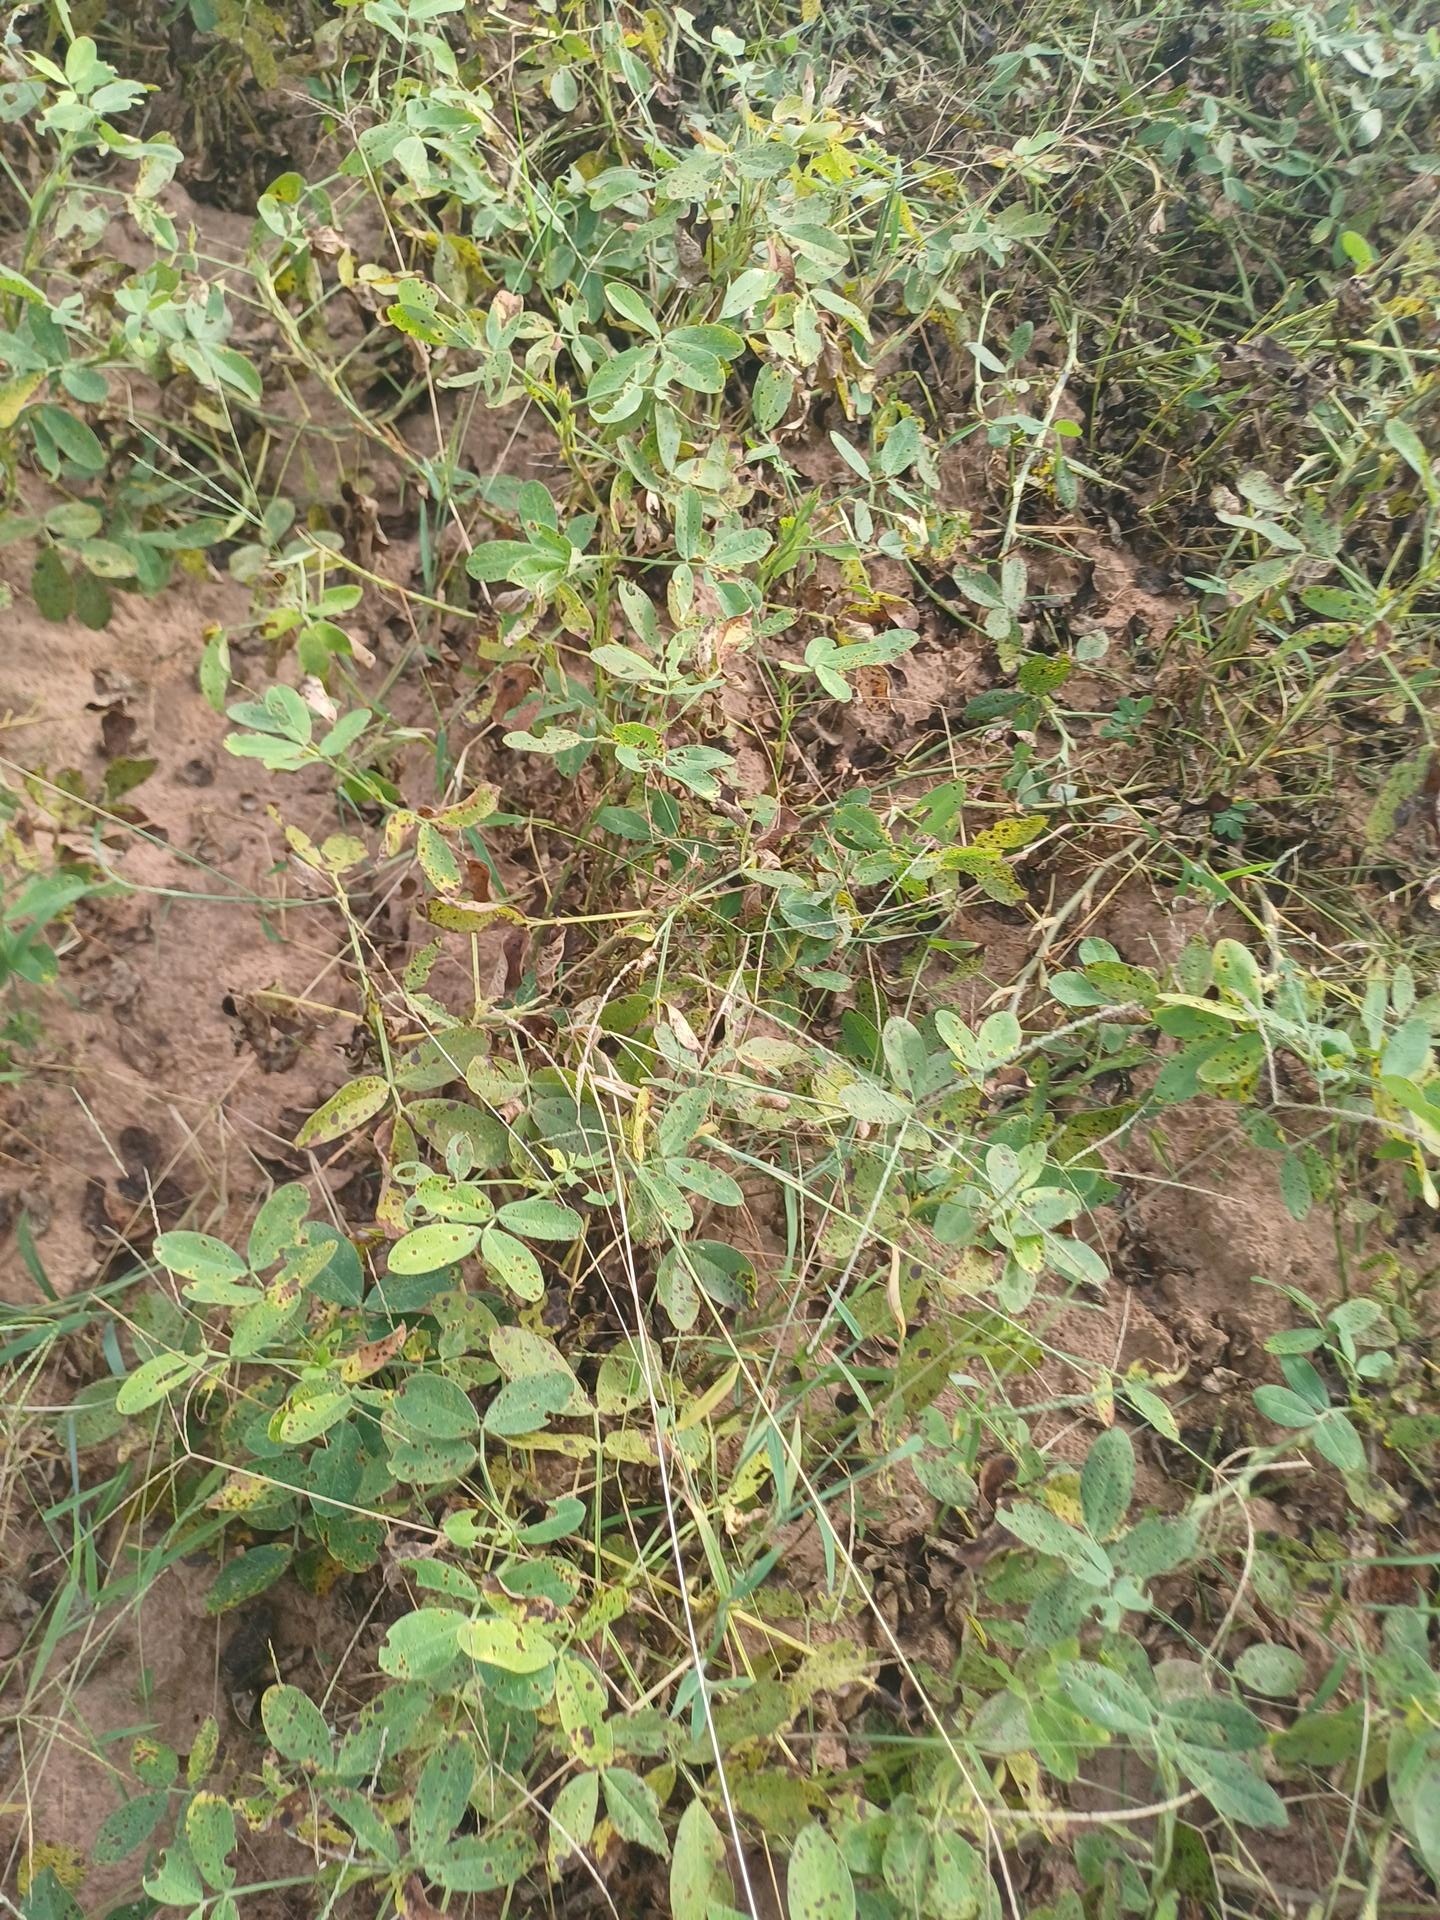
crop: groundnut
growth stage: flowering
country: Senegal
